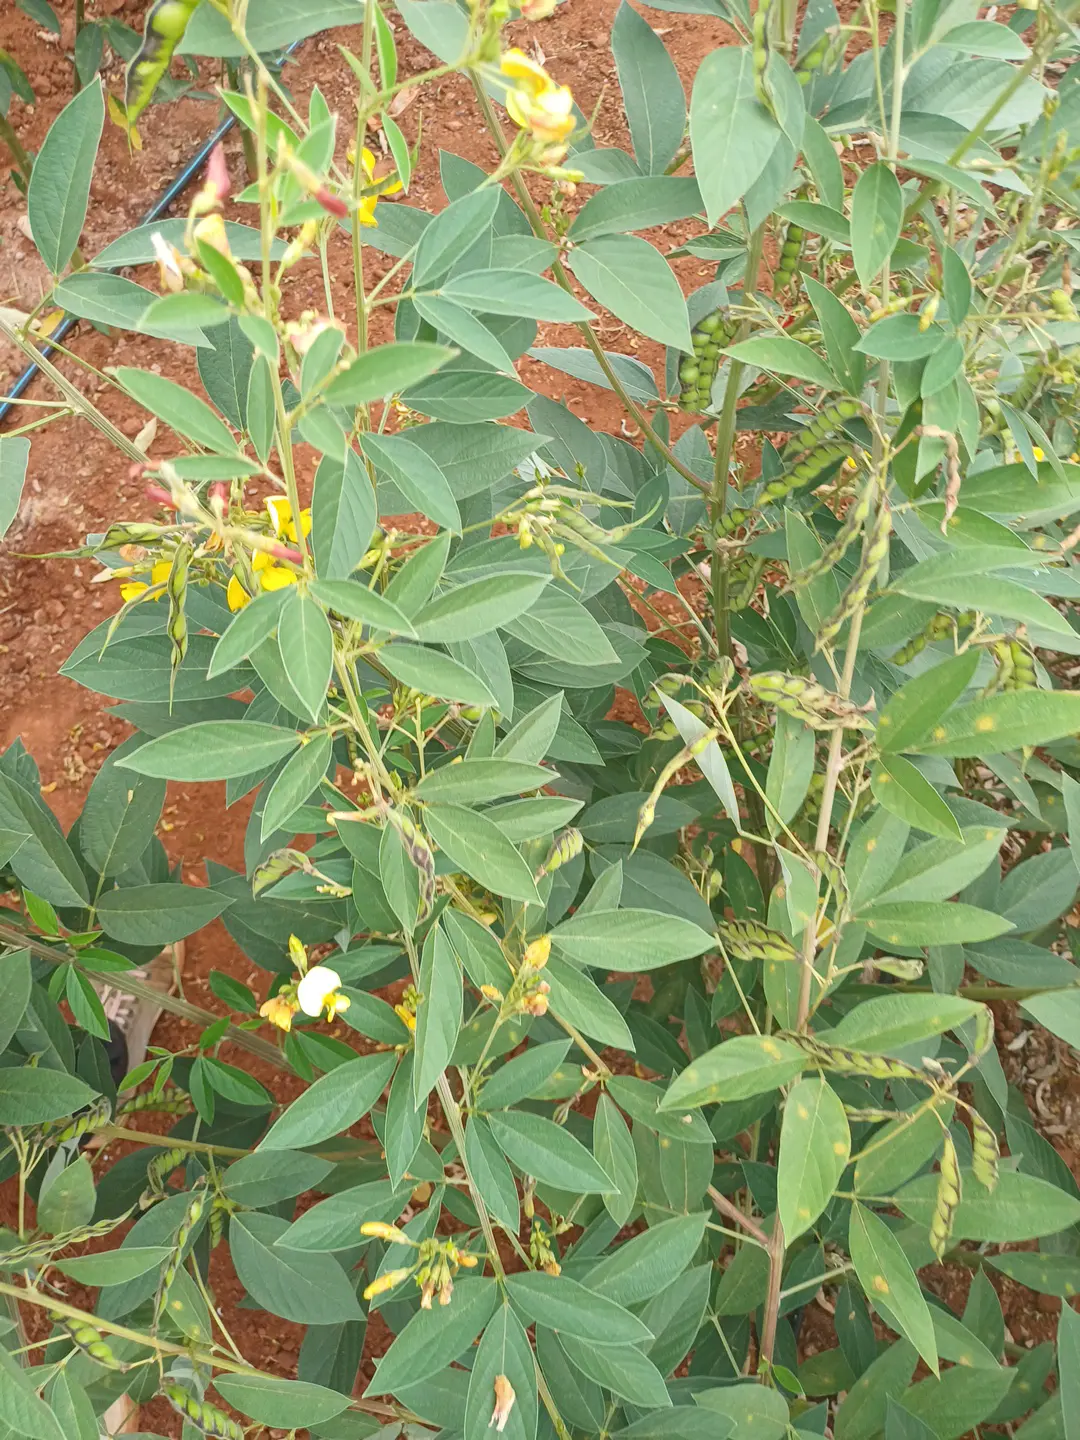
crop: pigeonpea
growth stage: development pod
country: Kenya
